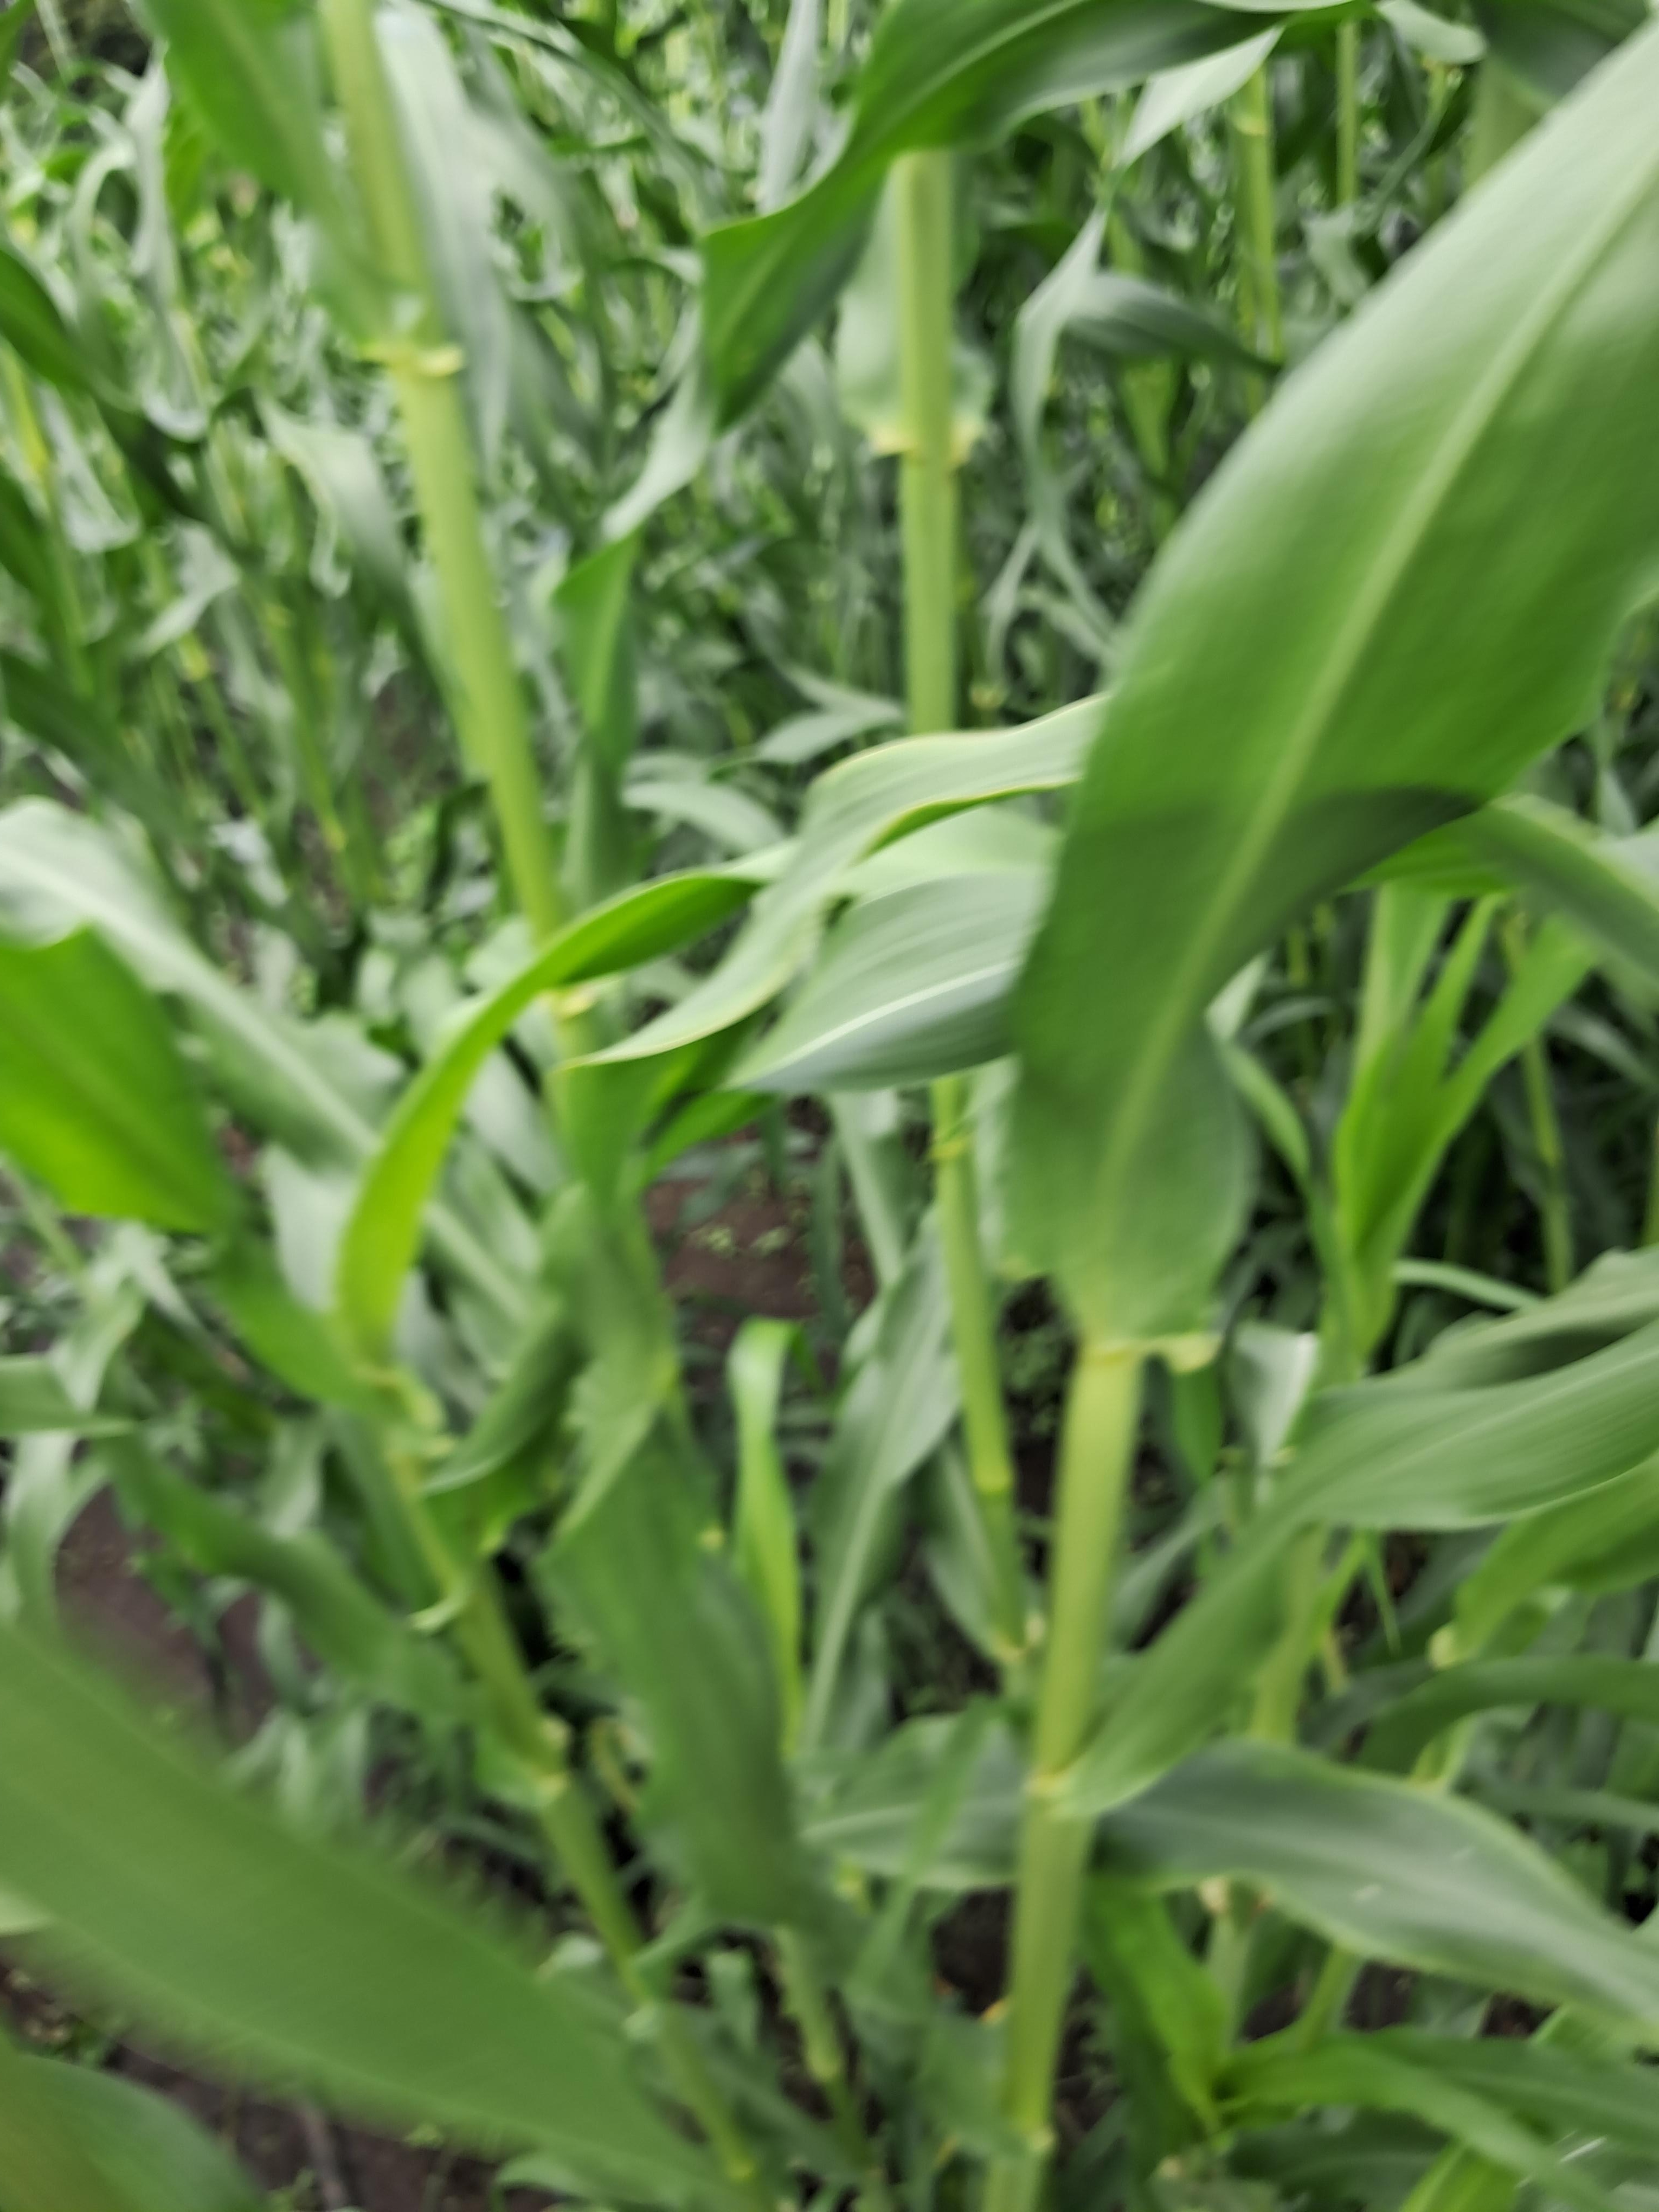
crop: pearl millet
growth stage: heading tuber
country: Tanzania
